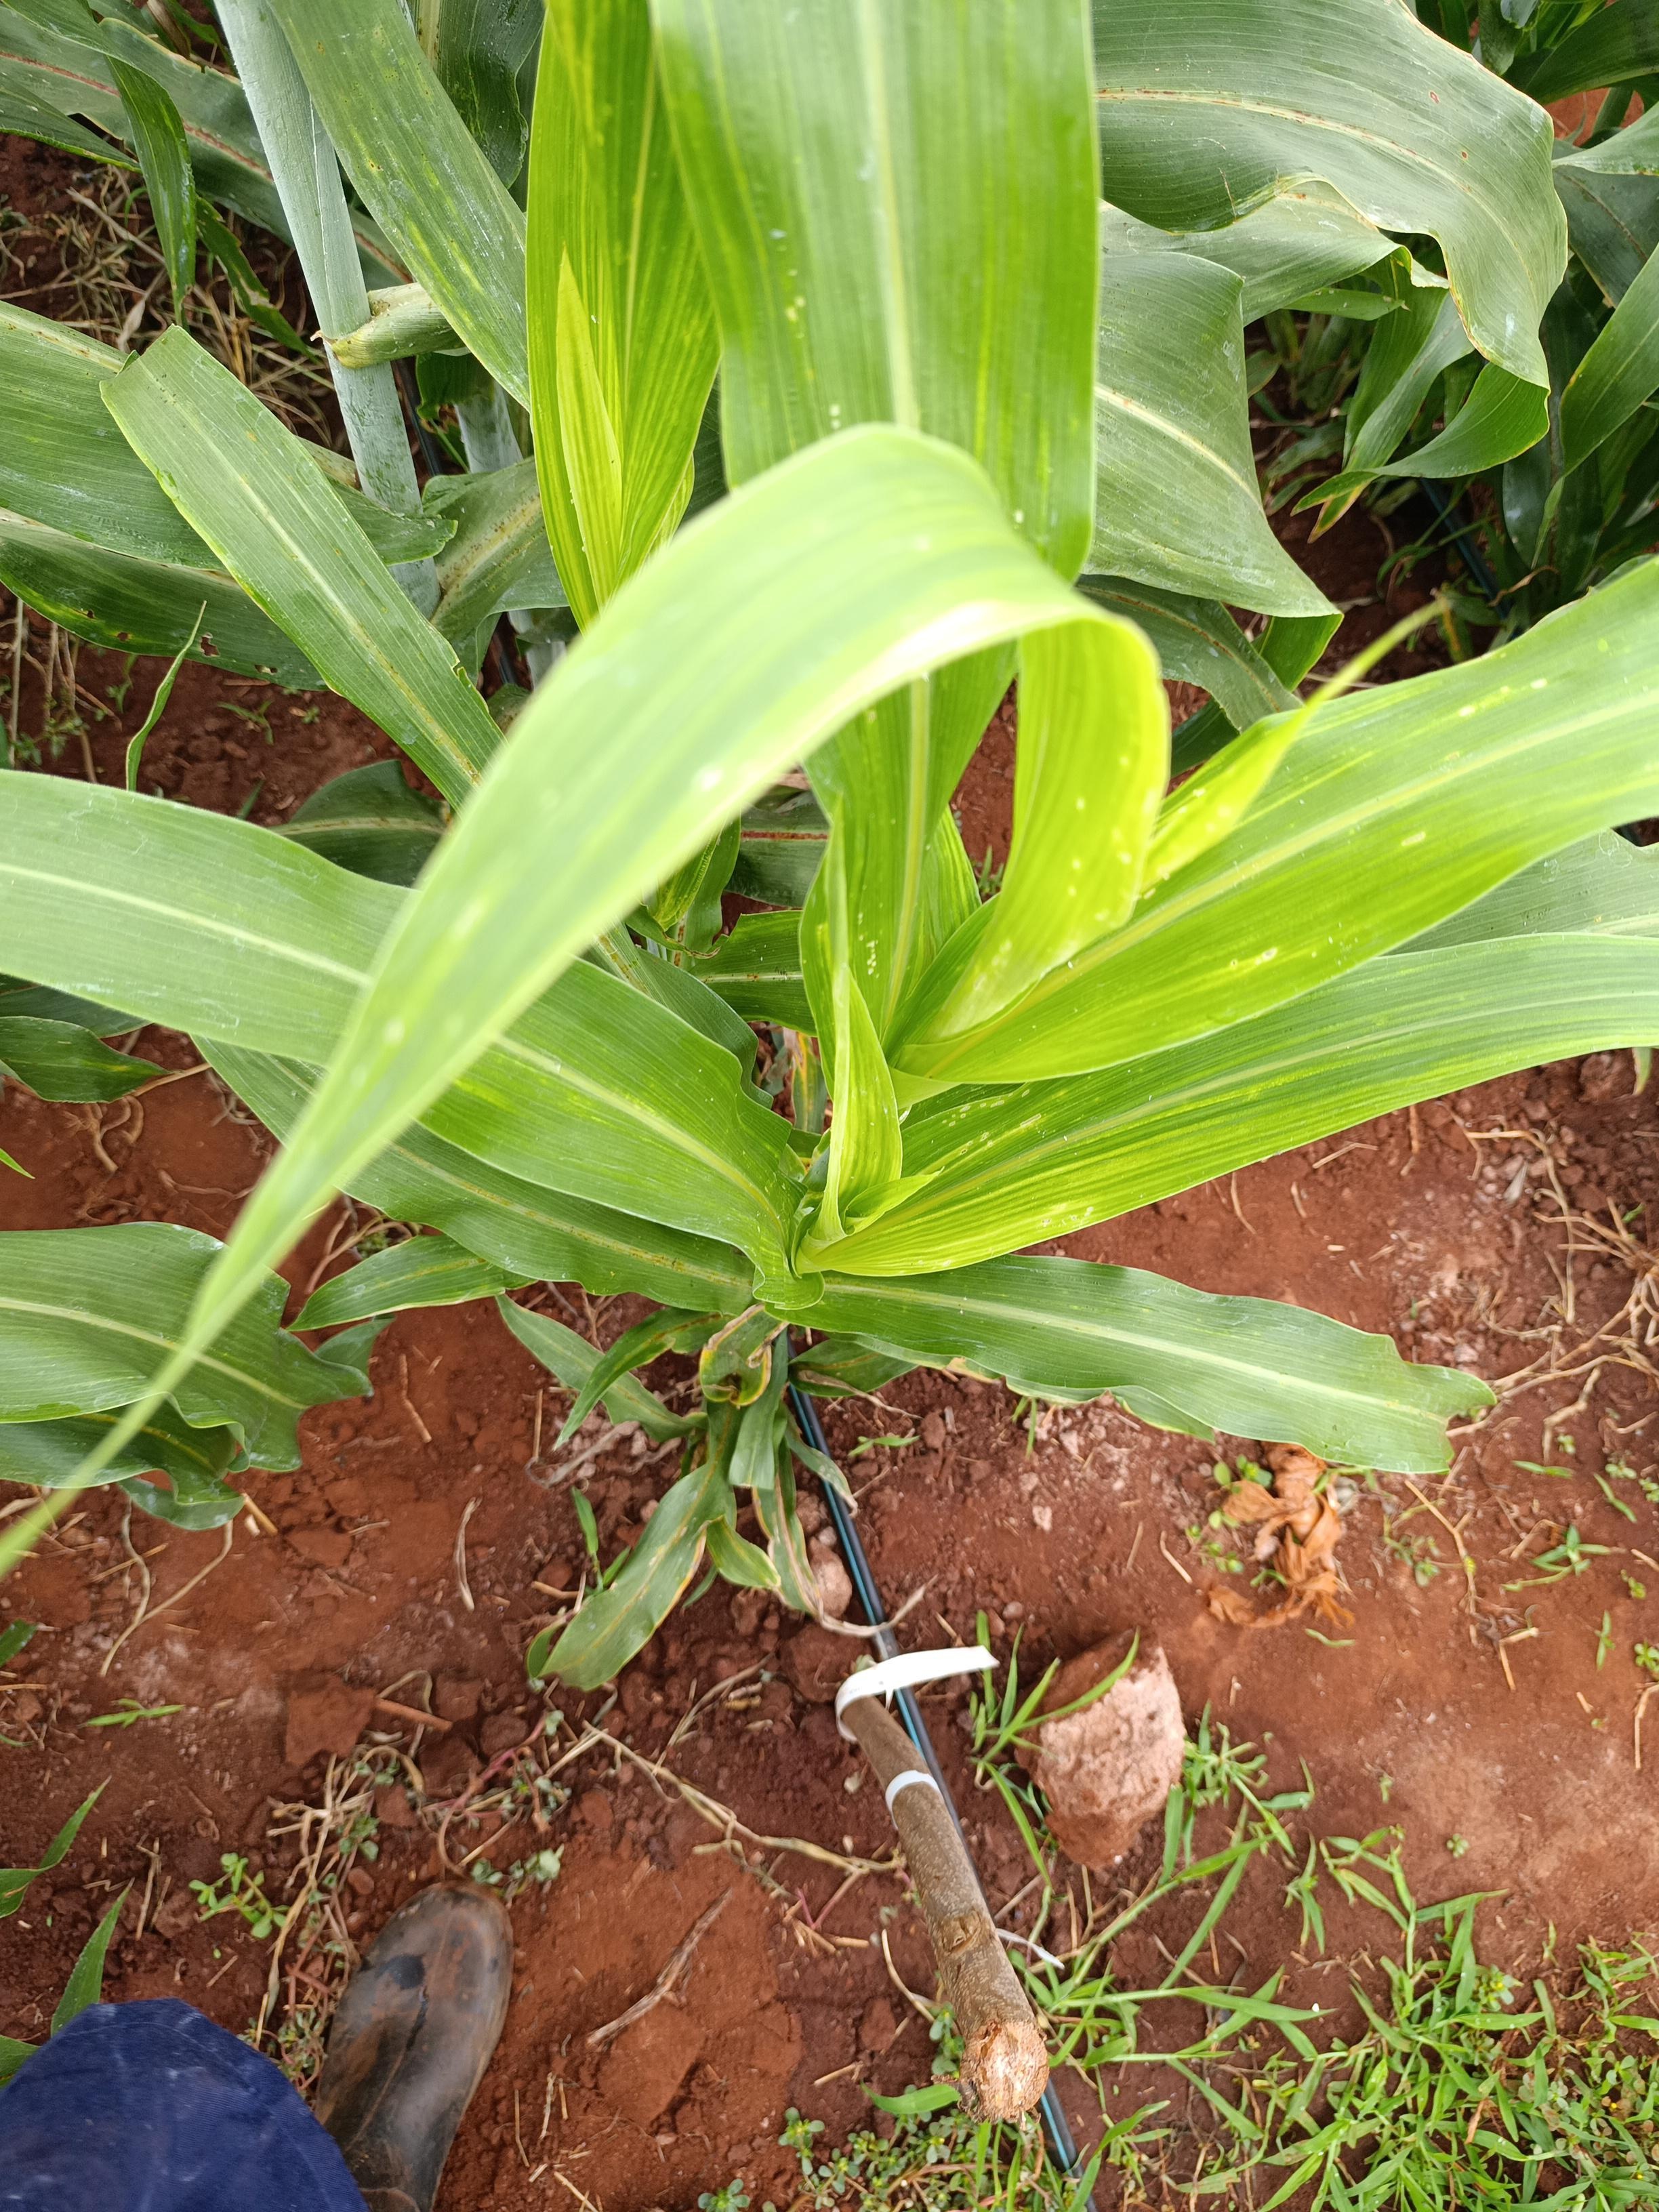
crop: sorghum
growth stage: heading tuber
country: Kenya
